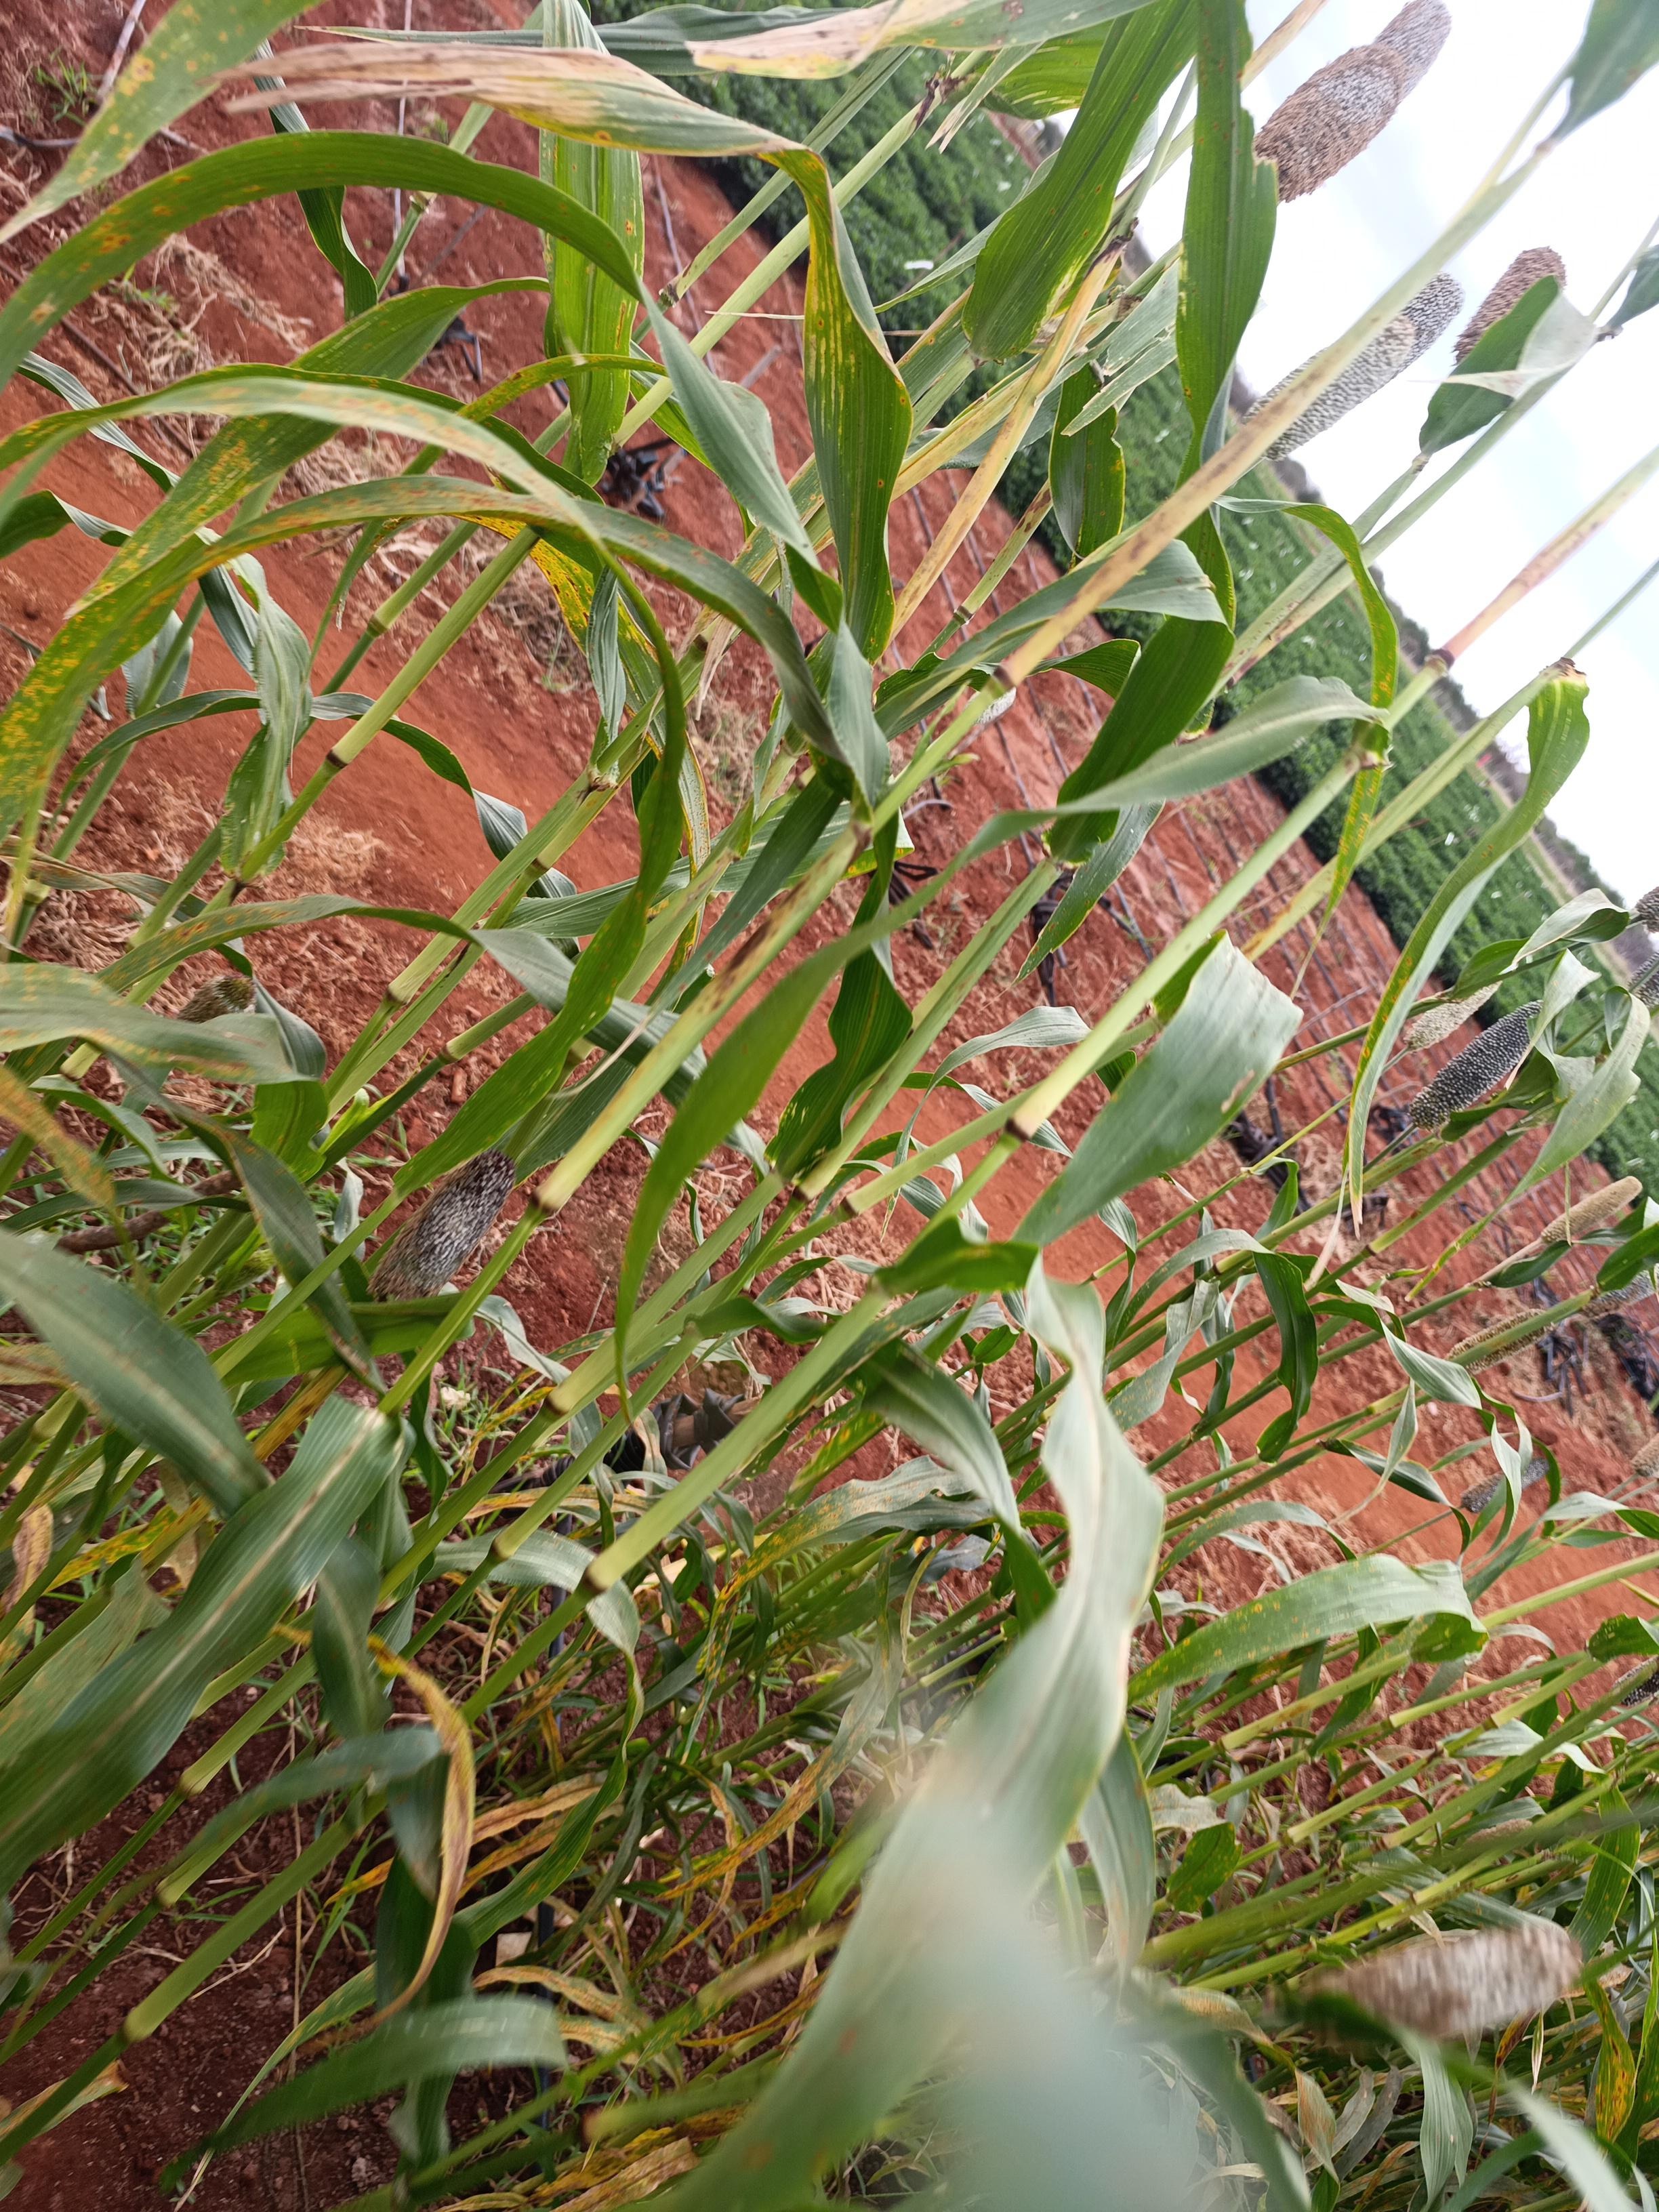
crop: pearl millet
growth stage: filling grain
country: Kenya
